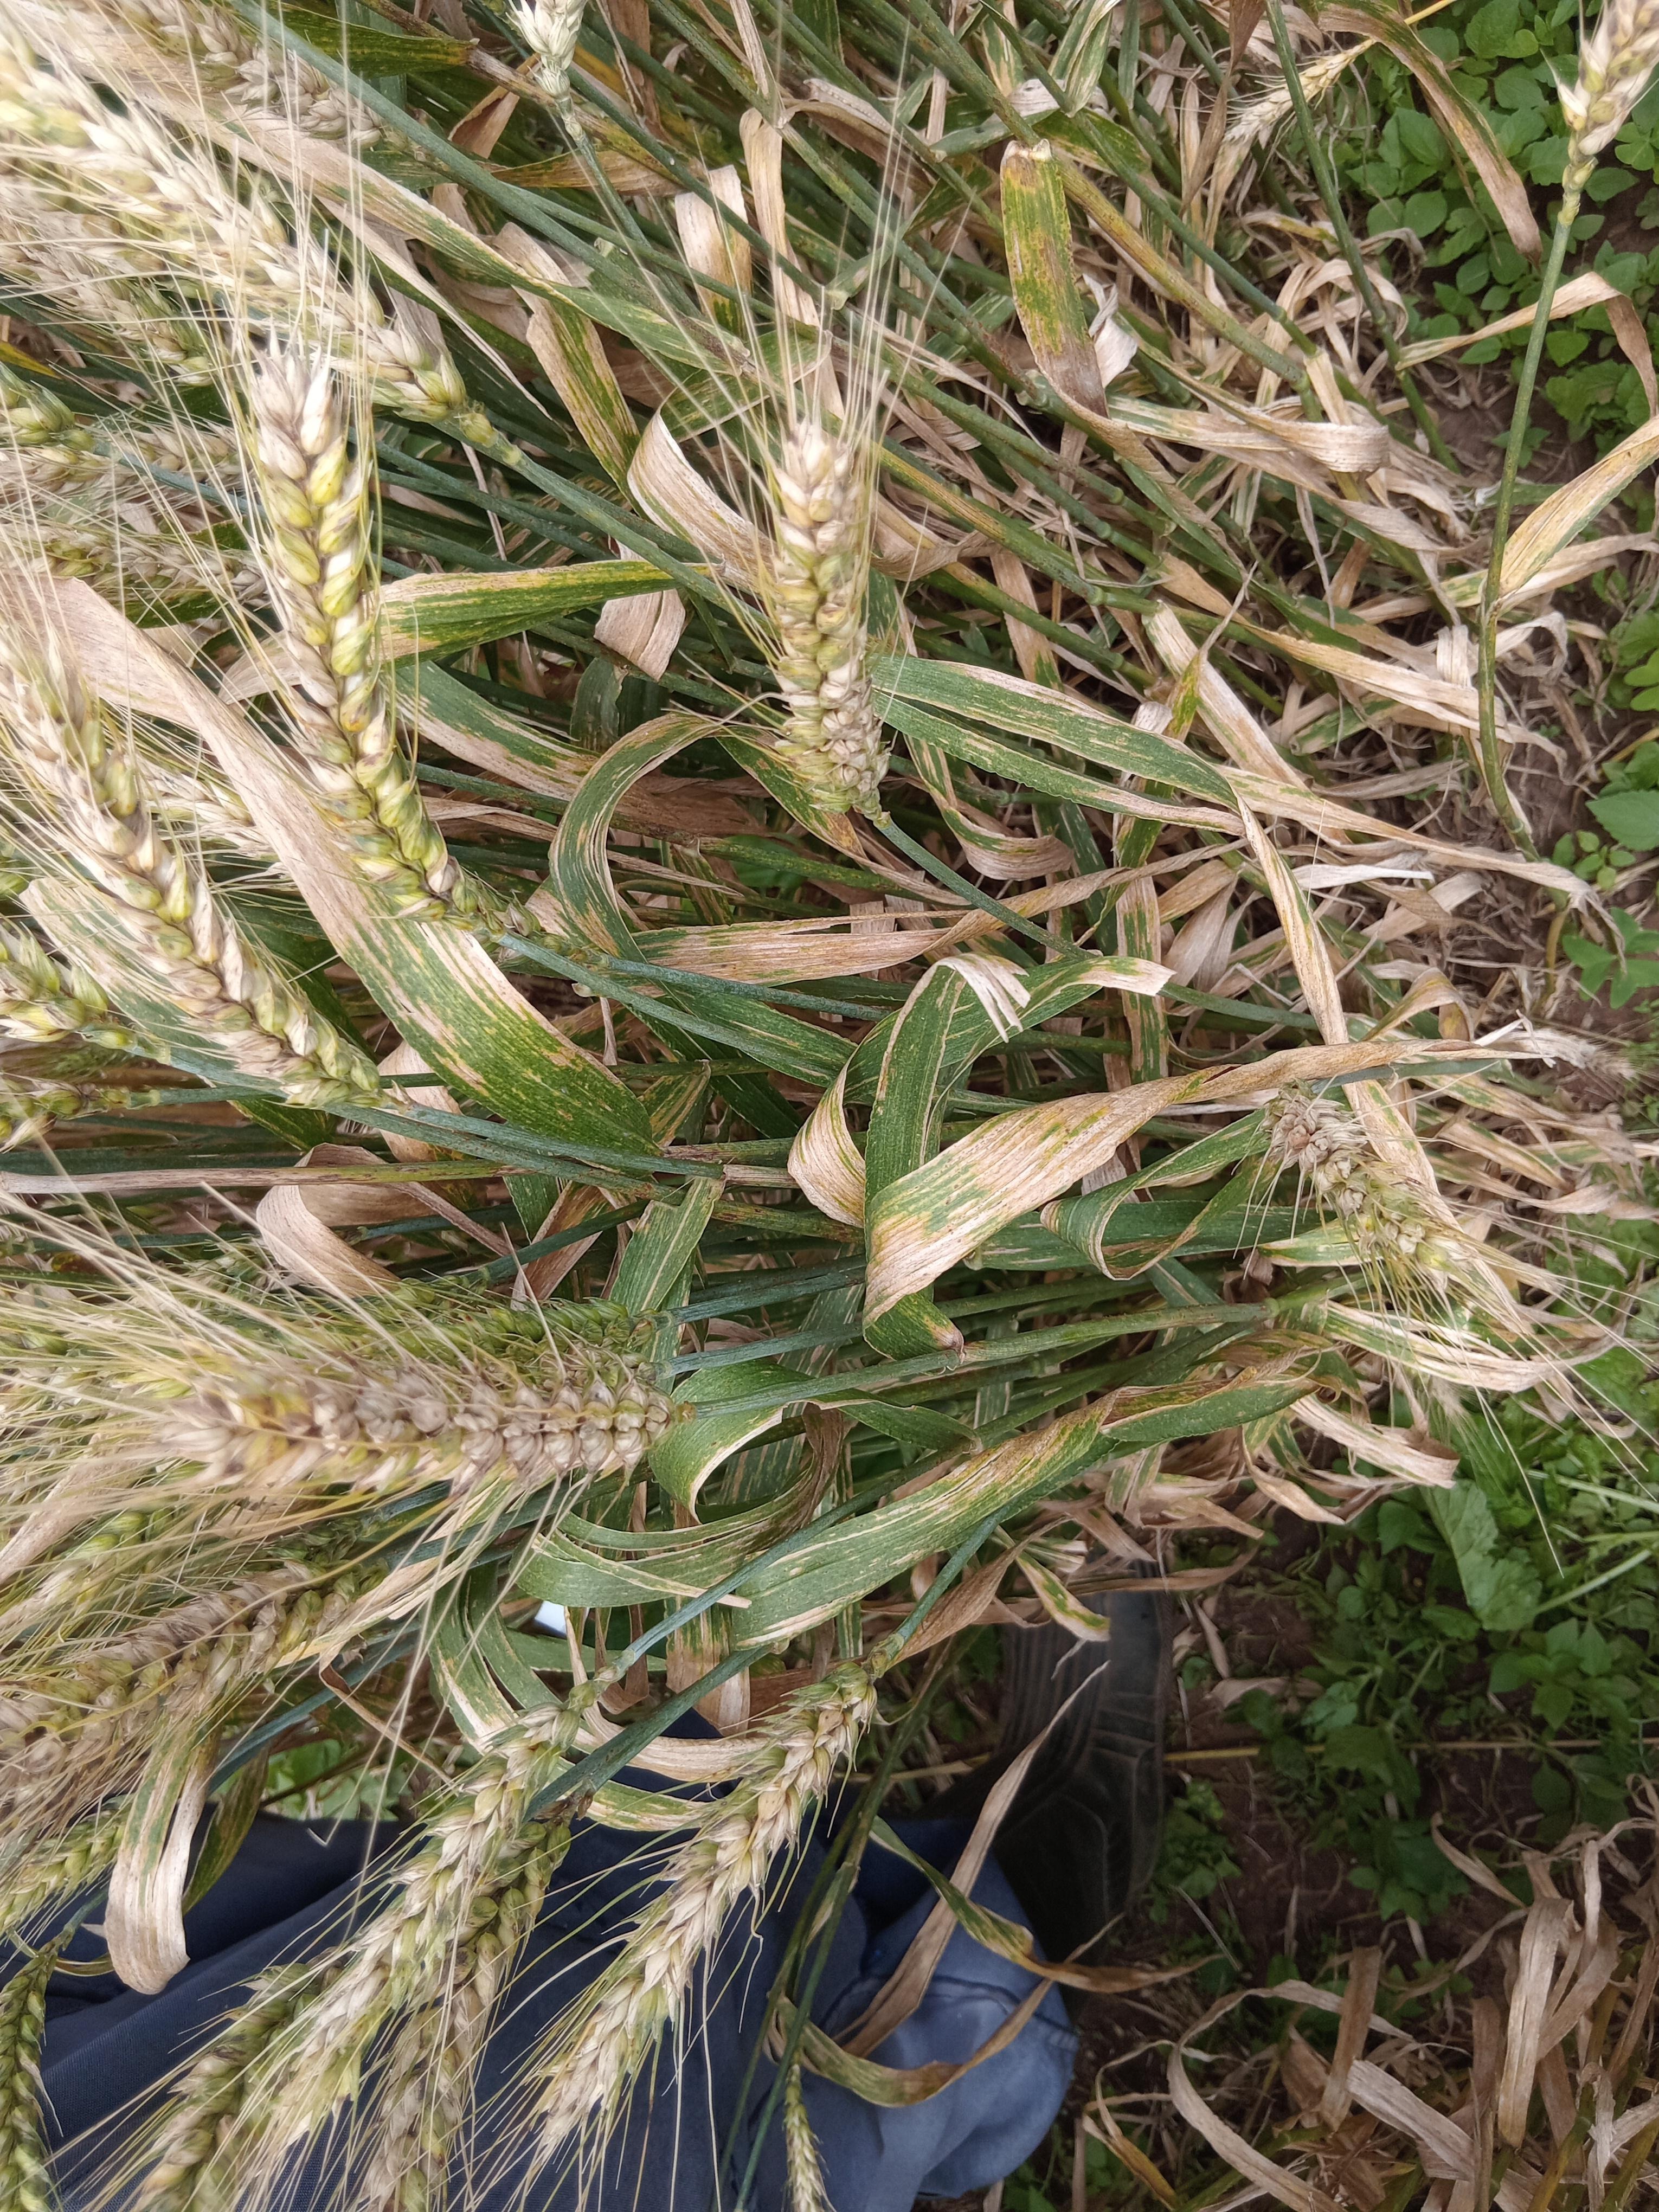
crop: wheat
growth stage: maturity
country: Kenya
